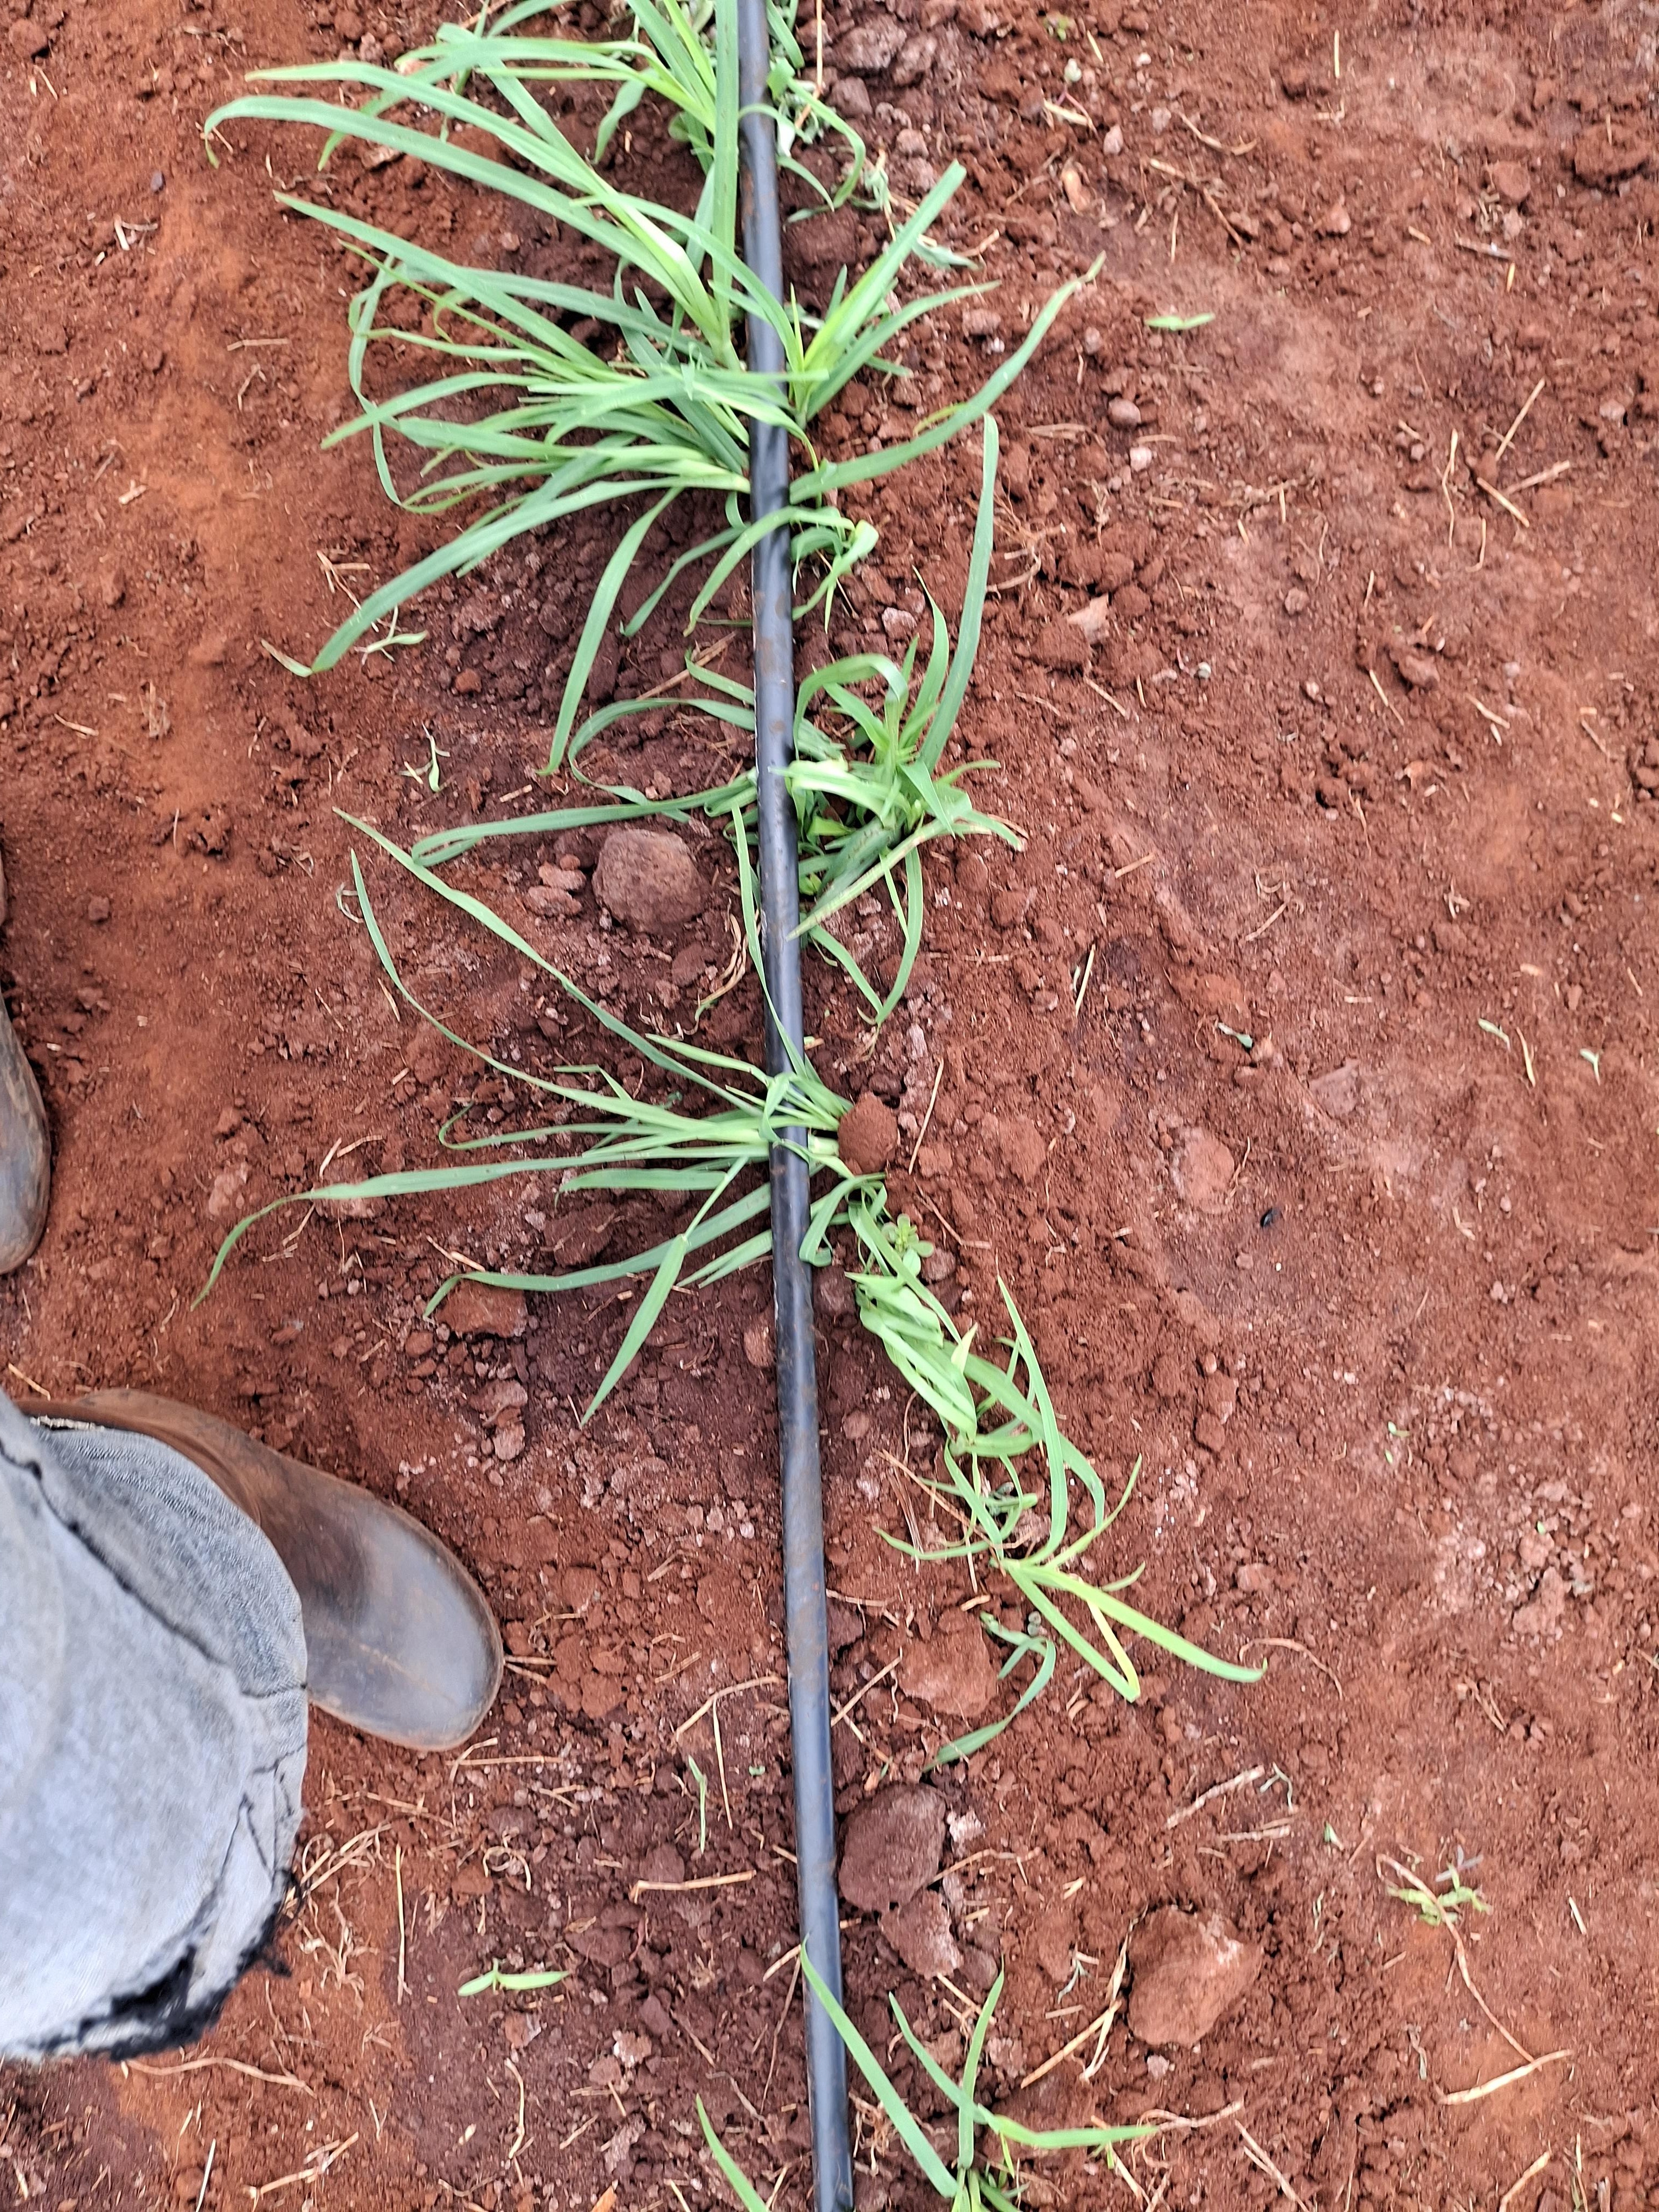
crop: finger millet
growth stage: vegetative
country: Kenya
